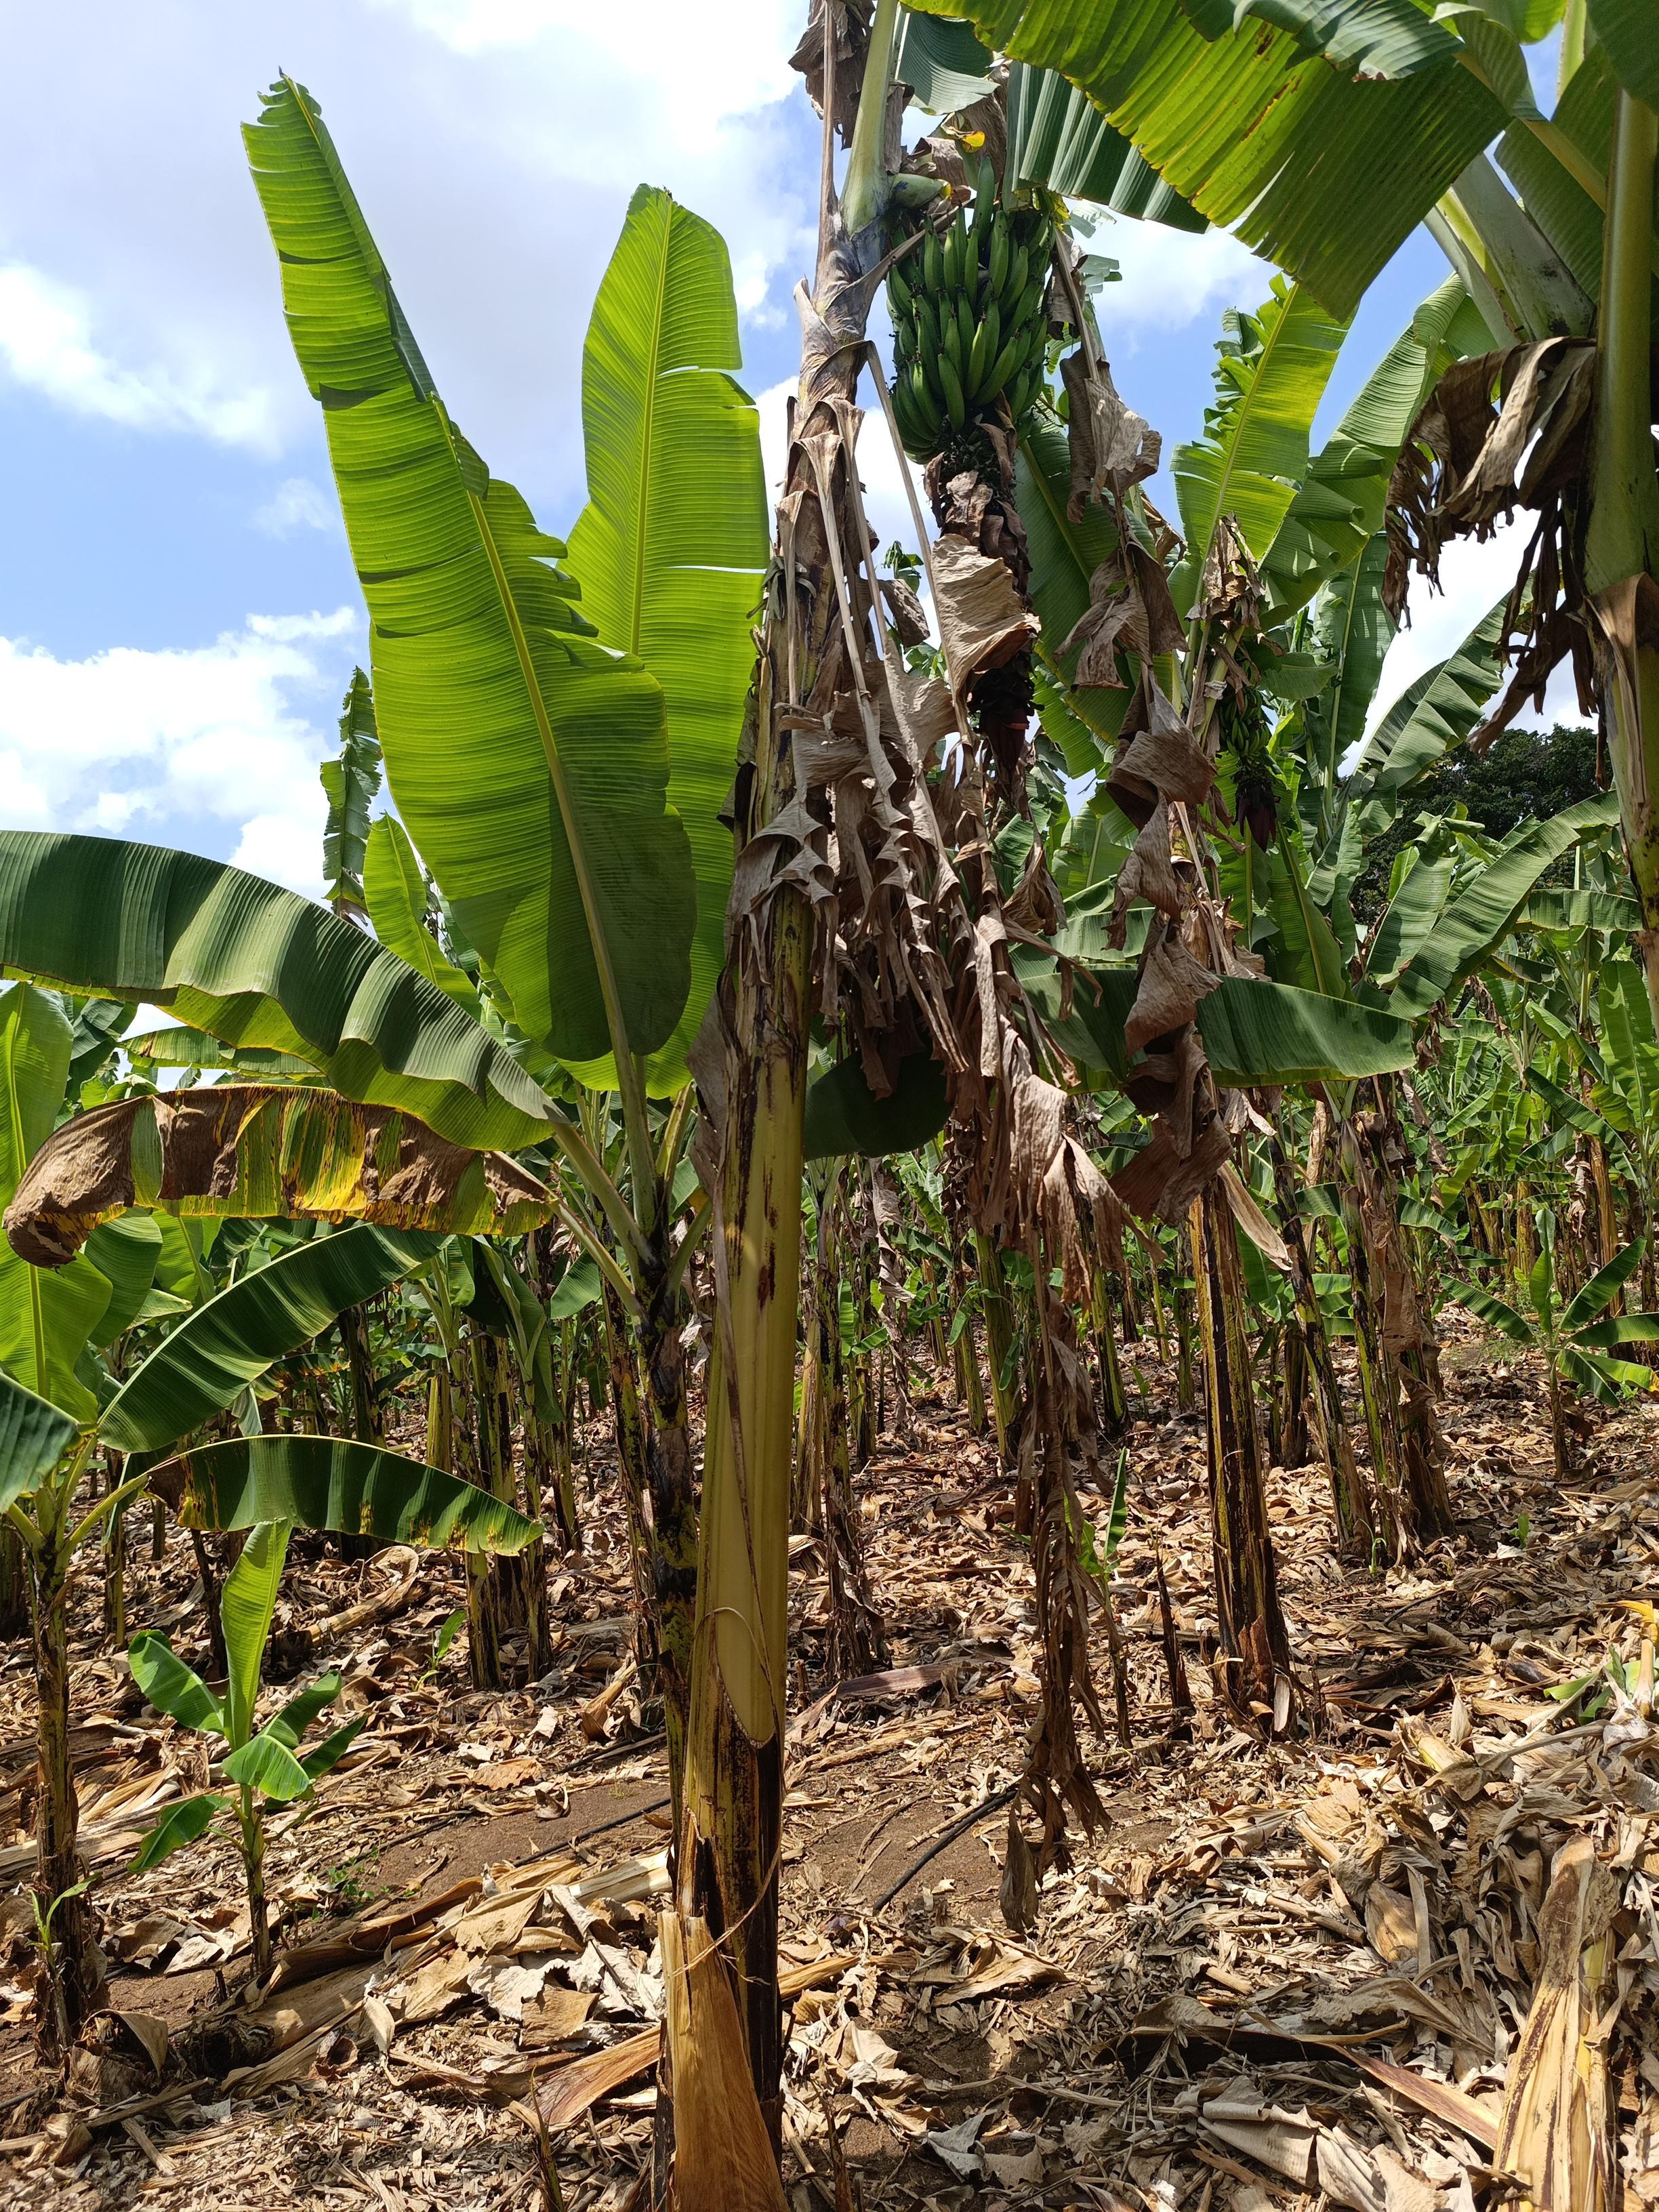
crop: banana
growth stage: development fruit
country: Tanzania
